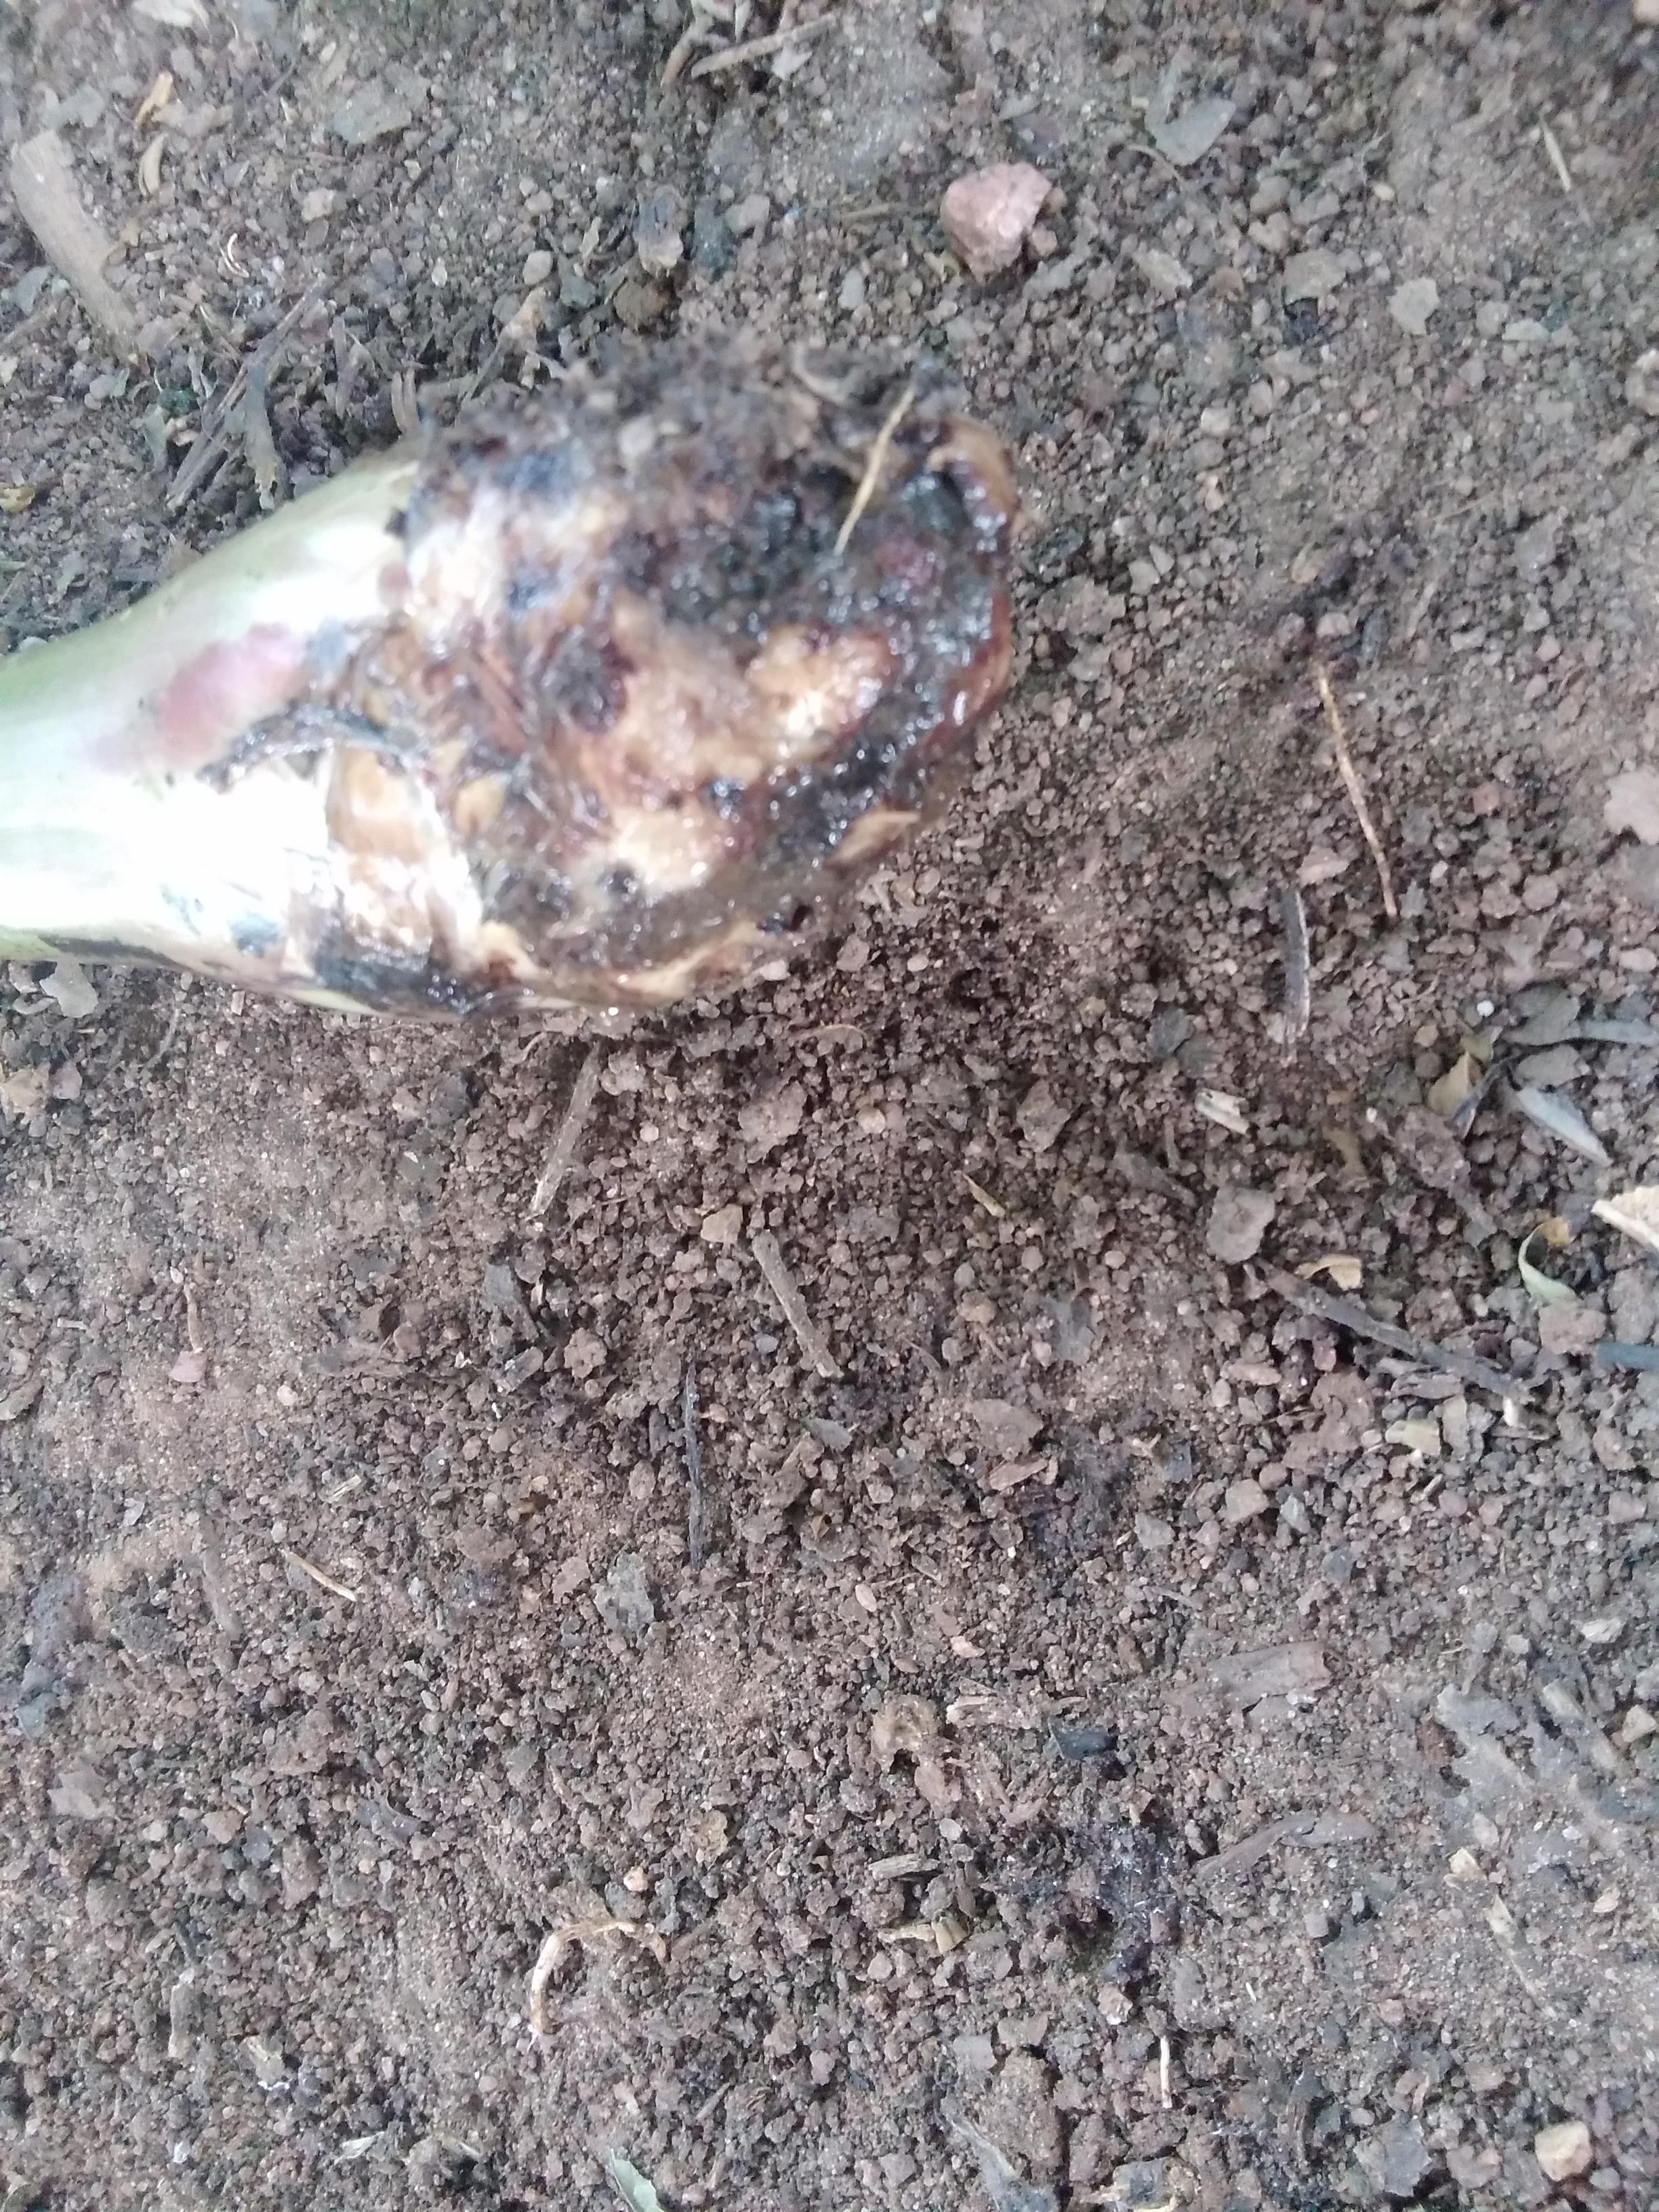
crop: banana
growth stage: vegetative
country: Tanzania
